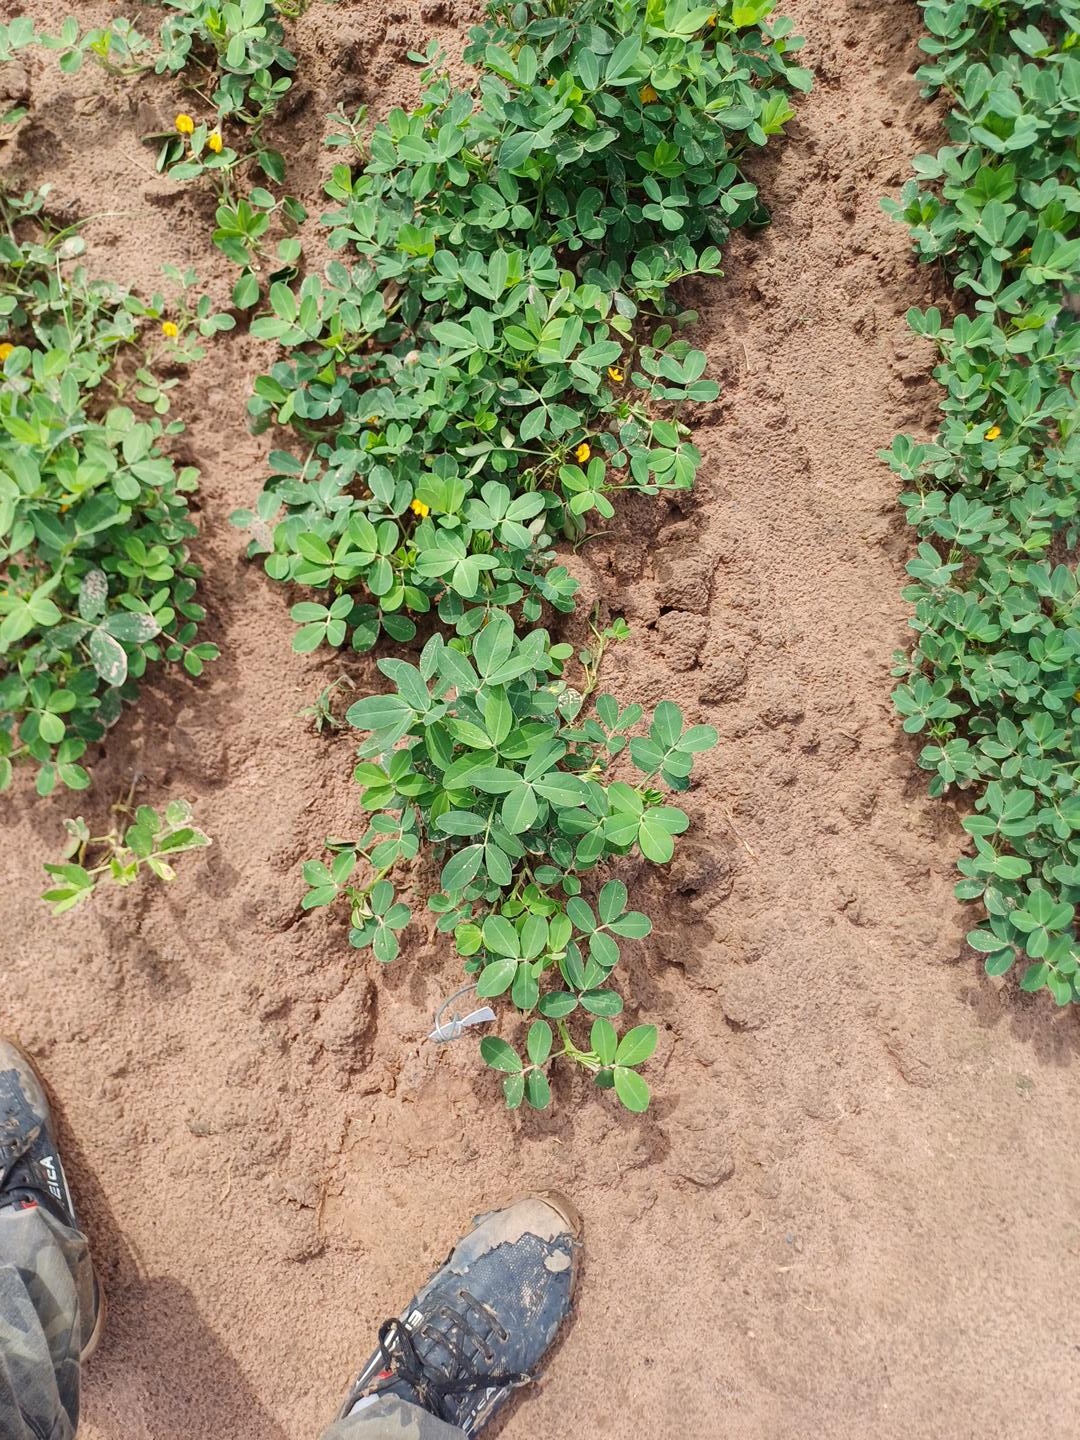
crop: groundnut
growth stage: flowering
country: Senegal
